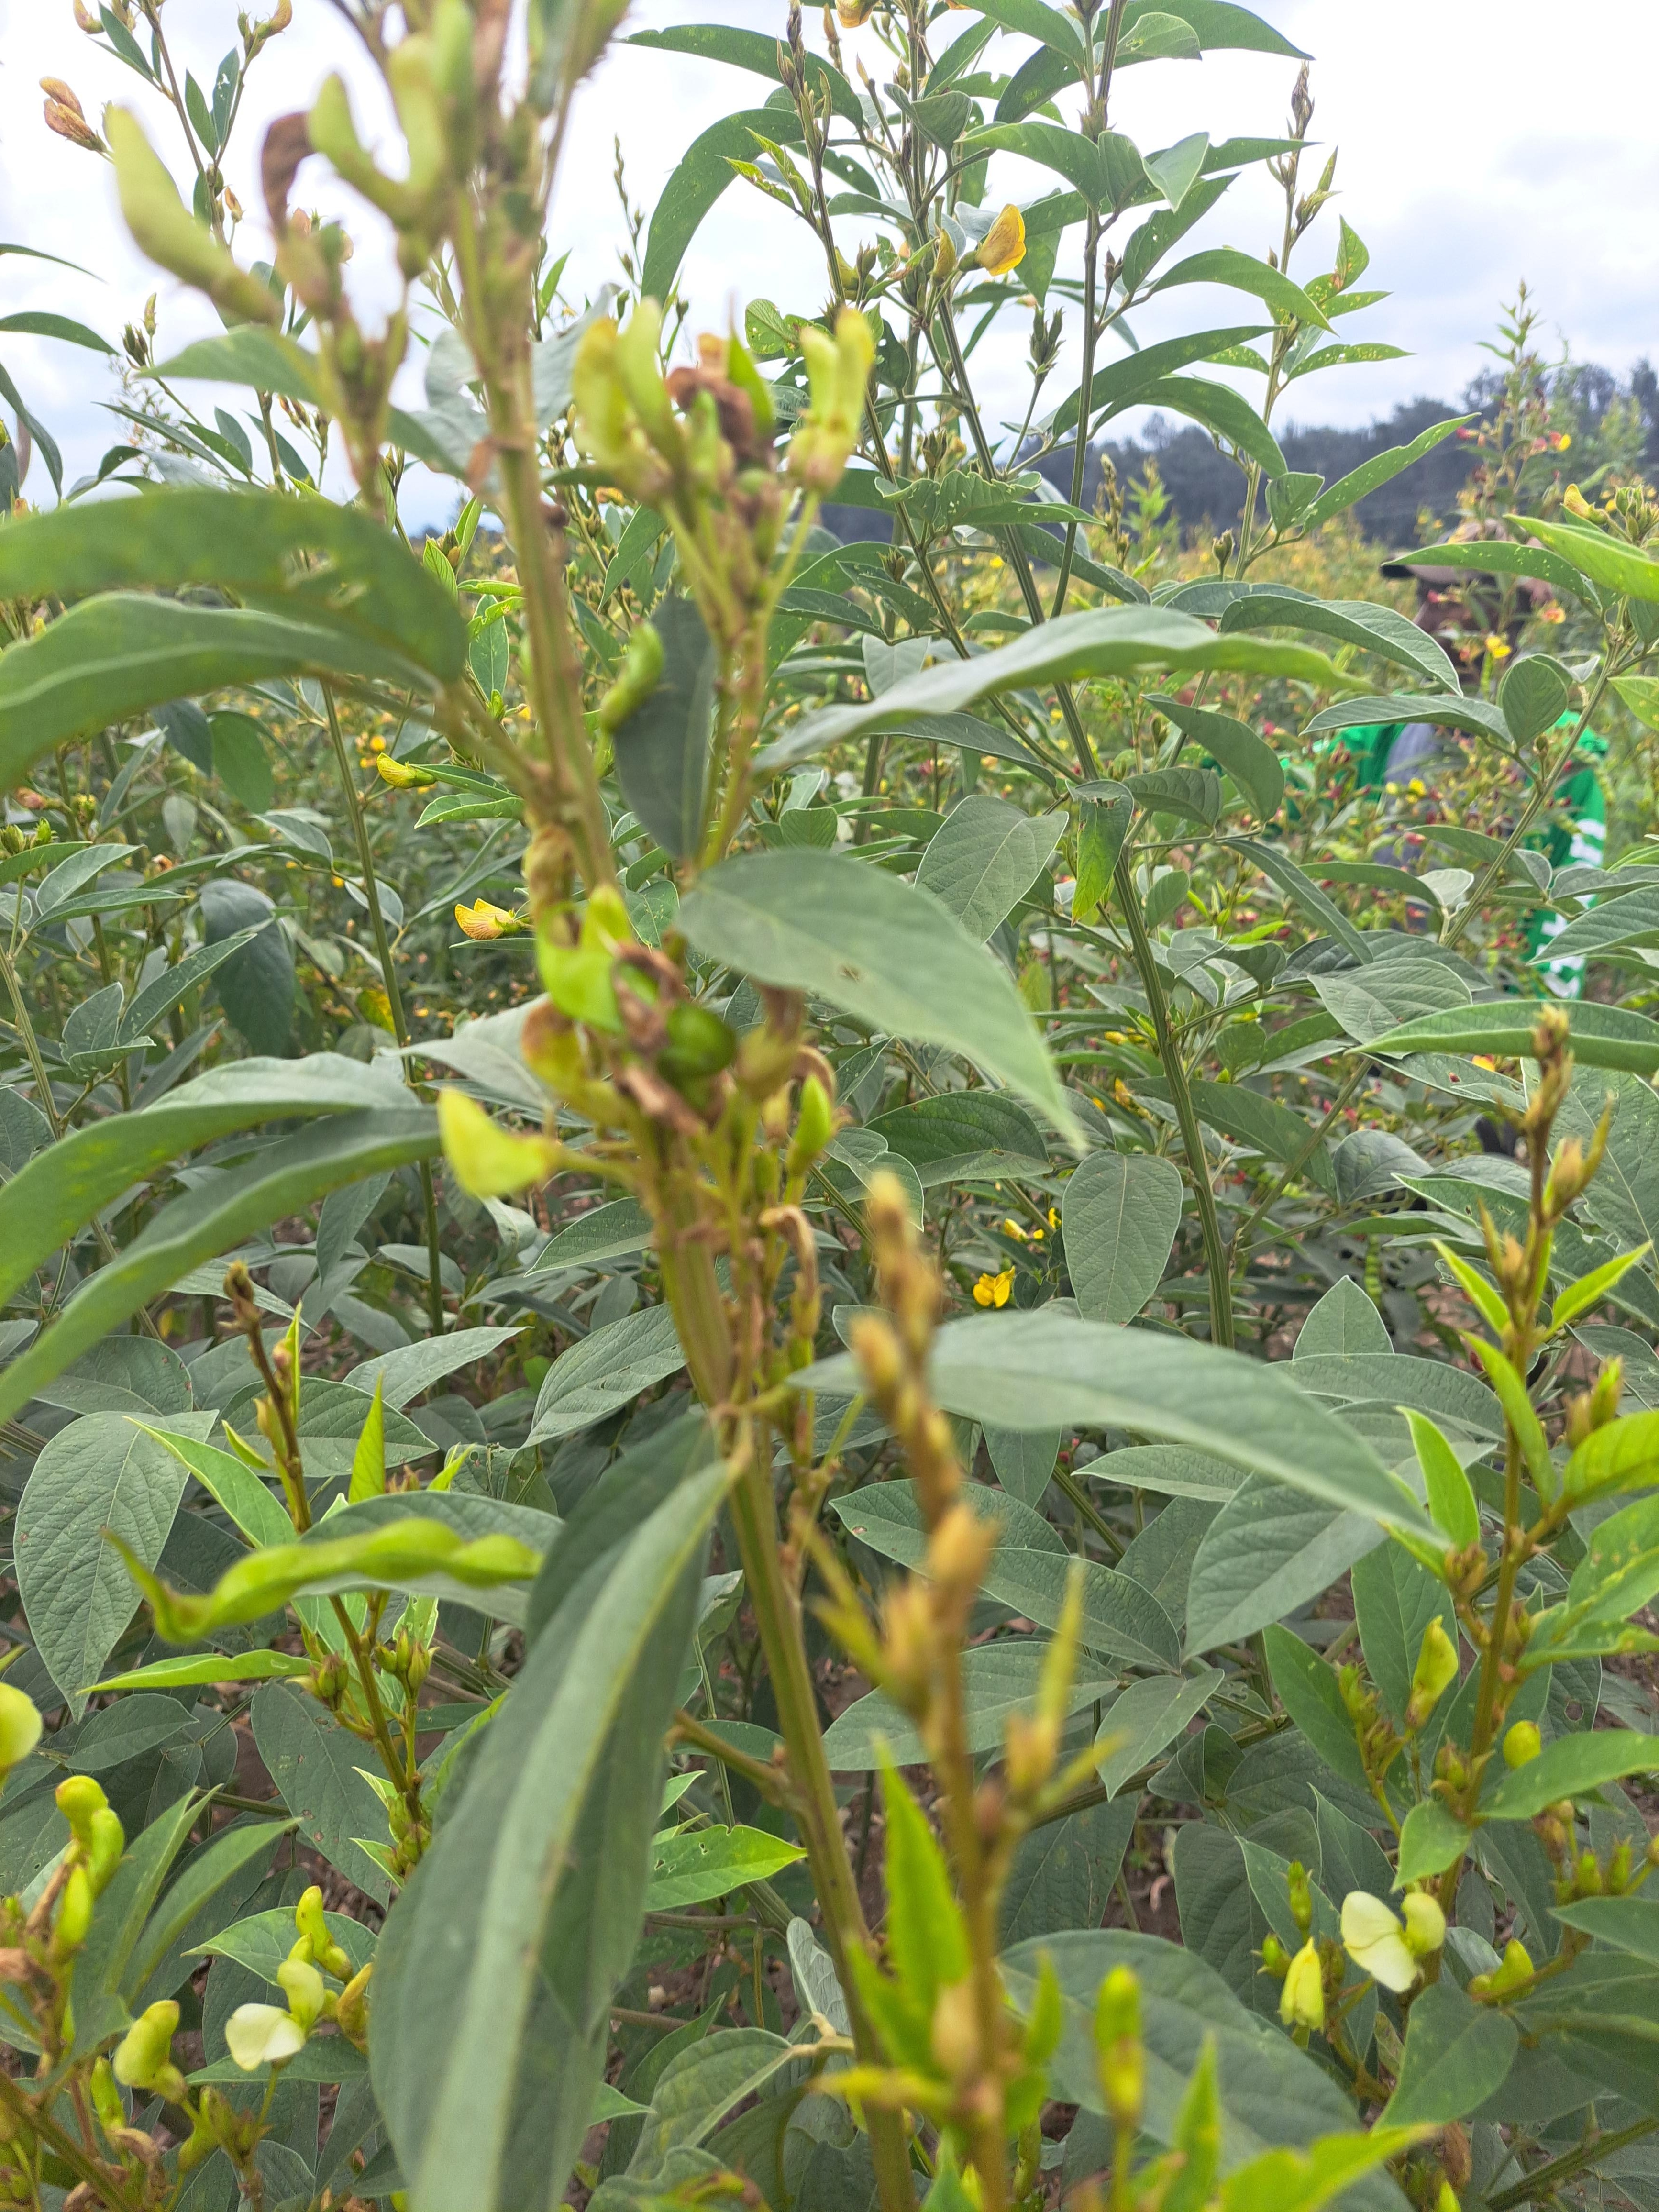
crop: pigeonpea
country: Tanzania
